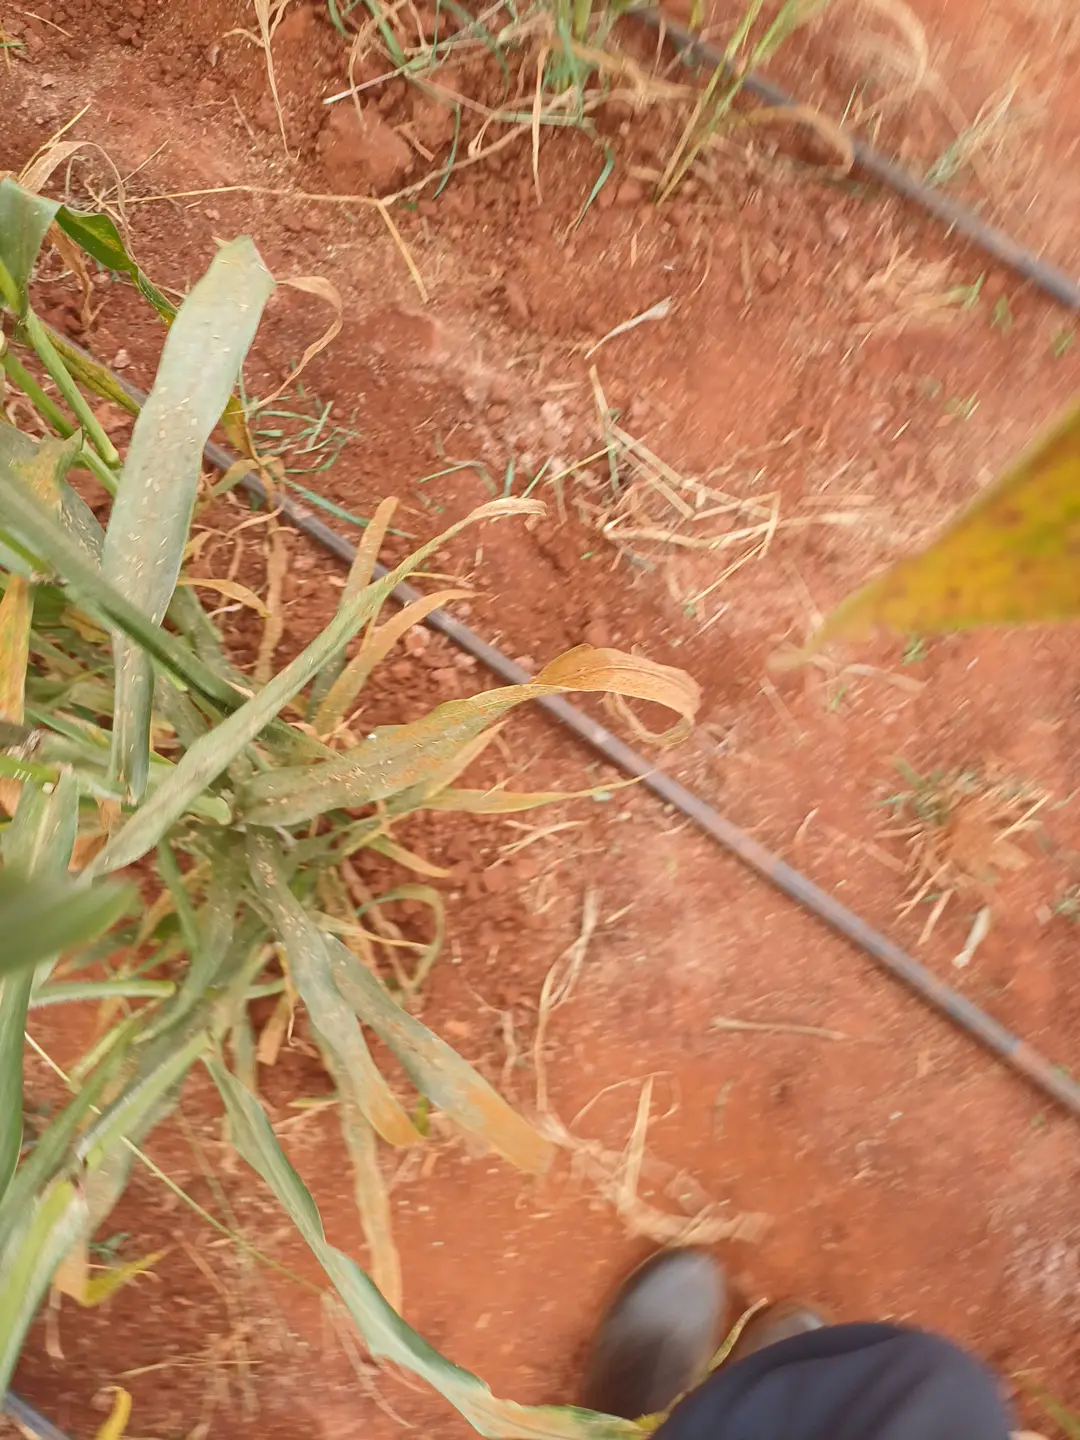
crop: pearl millet
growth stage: filling grain
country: Kenya
